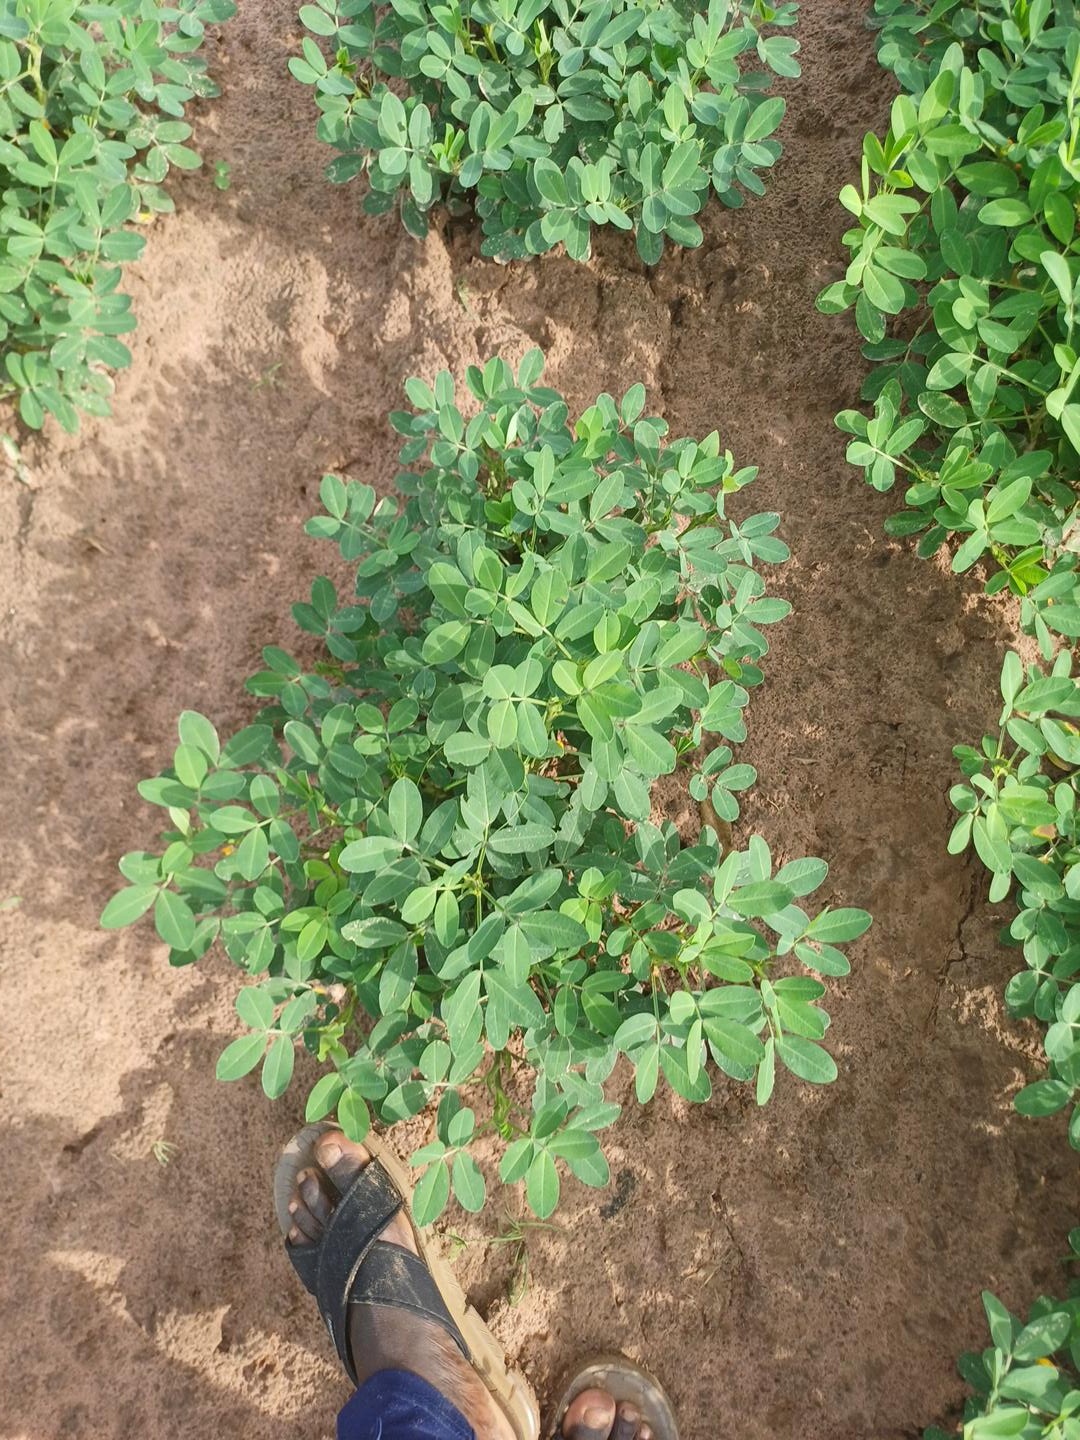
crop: groundnut
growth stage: flowering
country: Senegal
